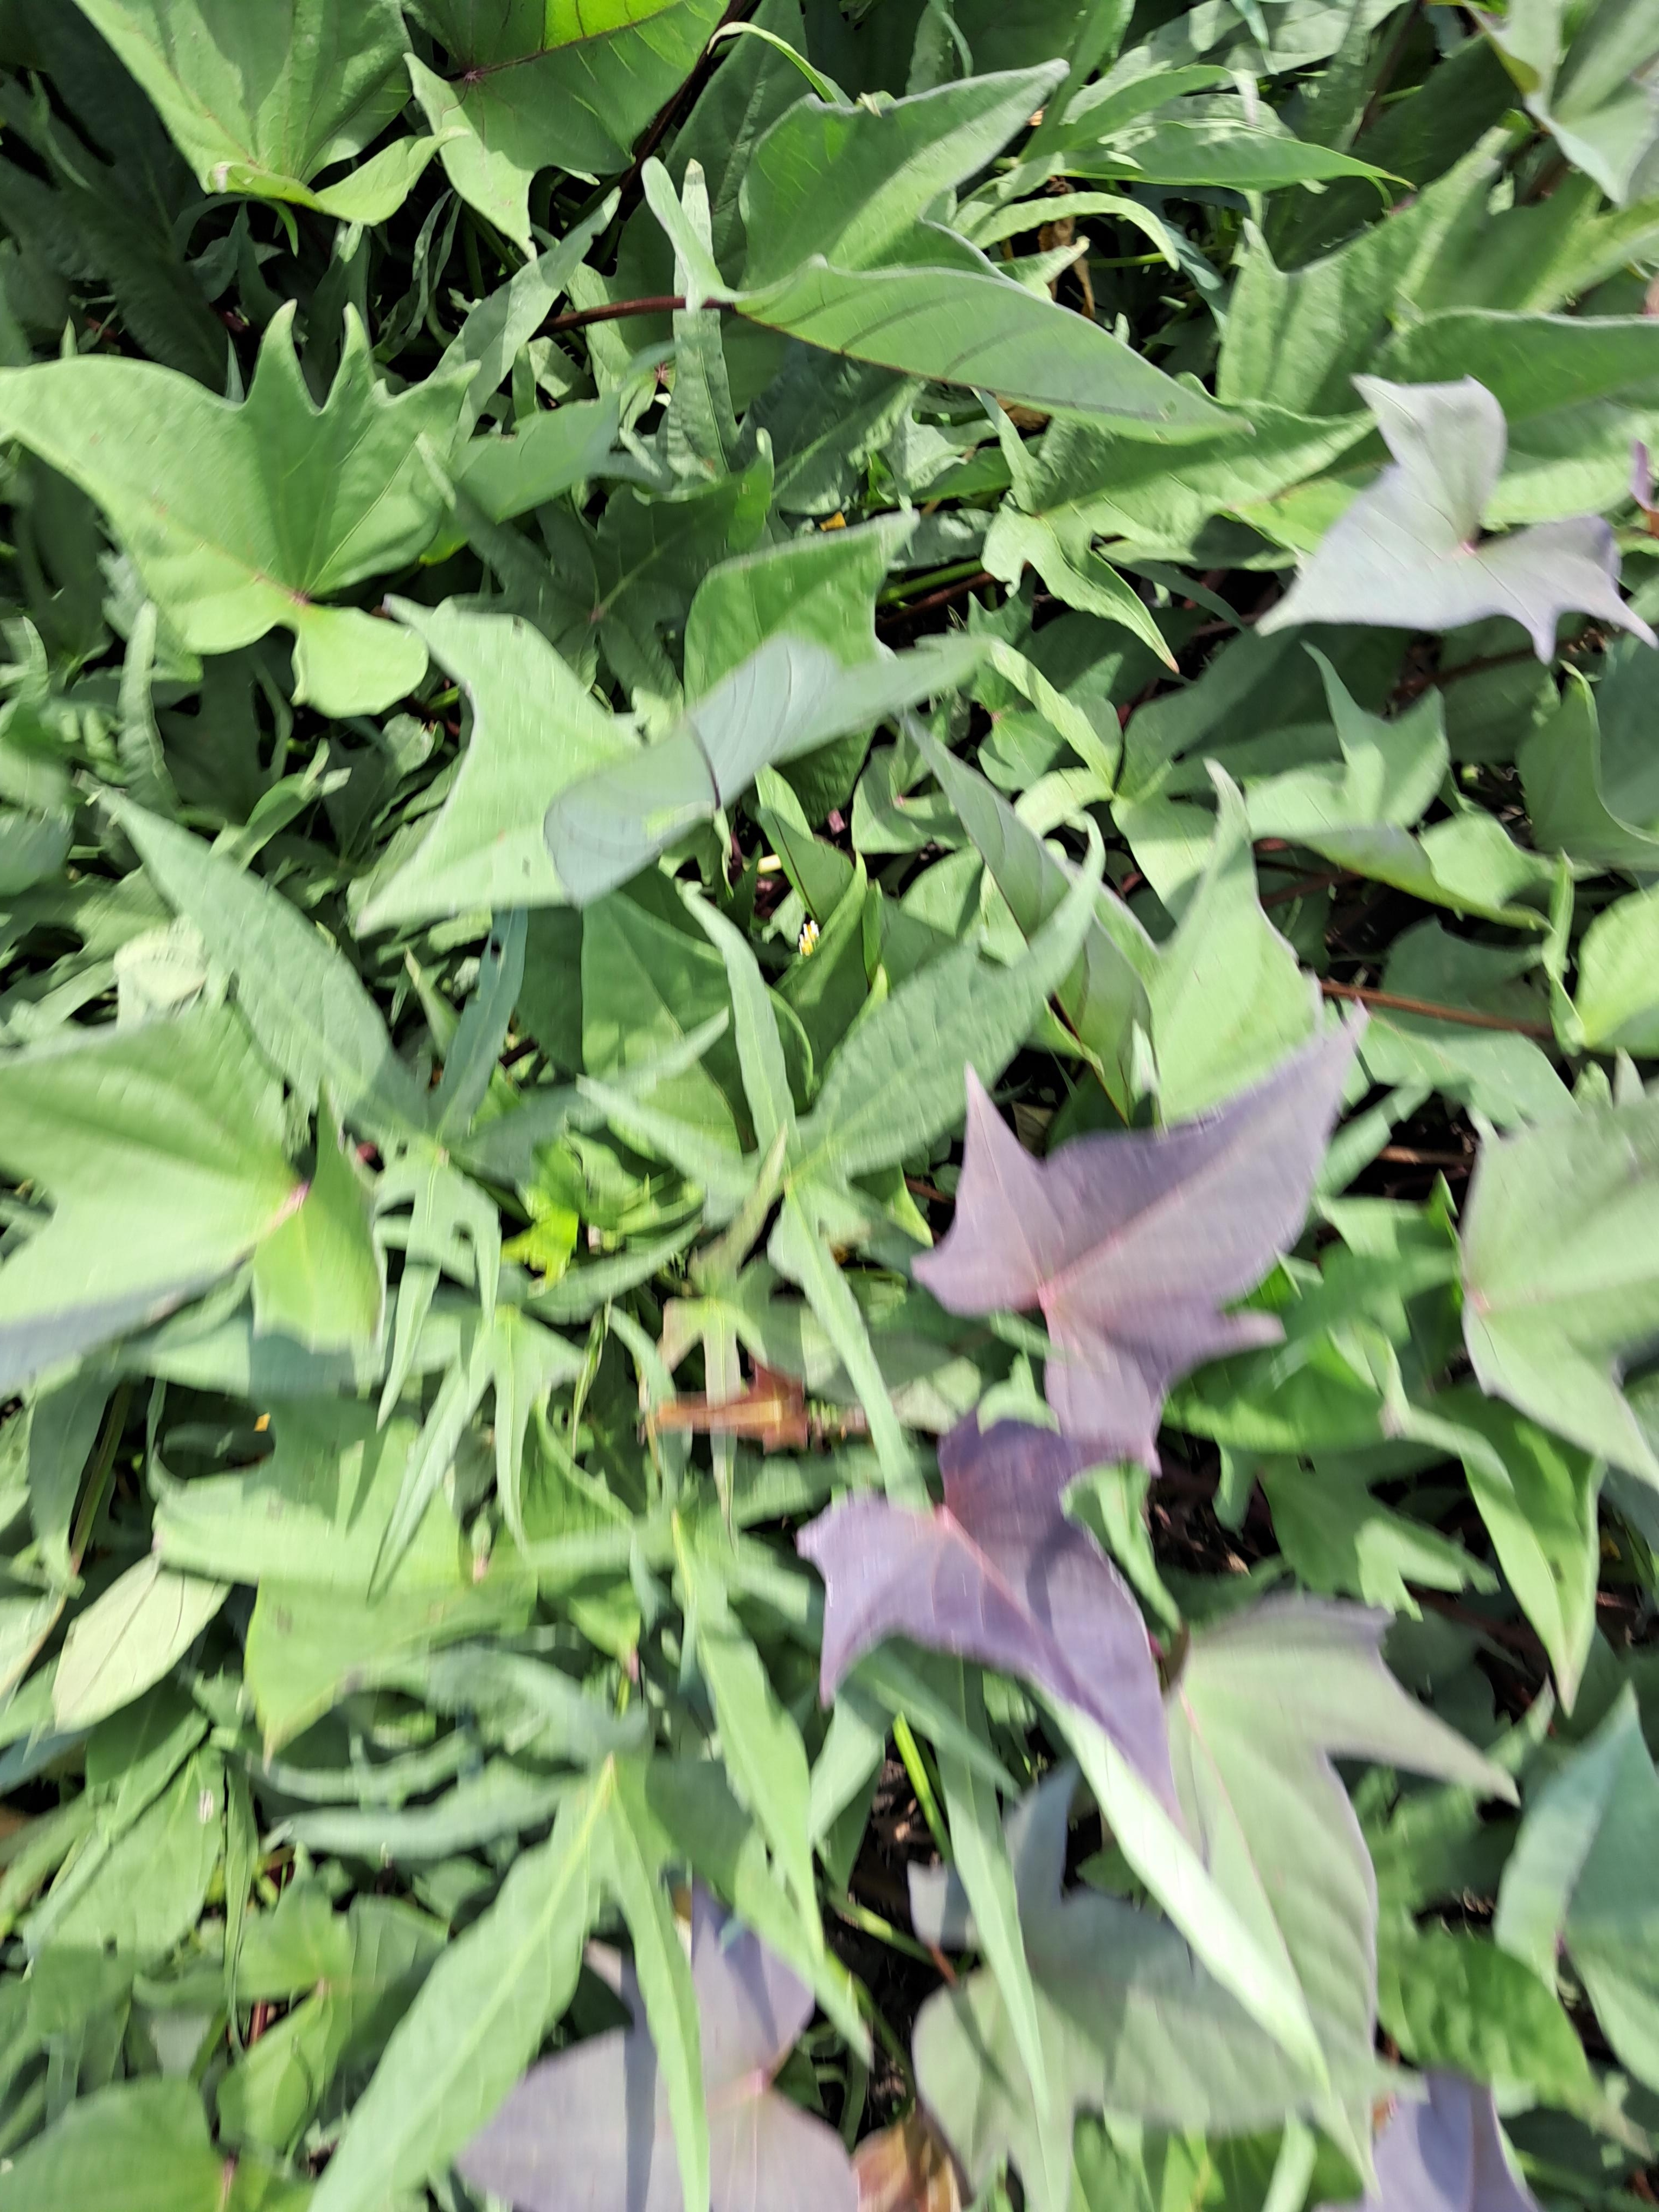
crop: sweet potato
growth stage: vegetative
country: Tanzania
